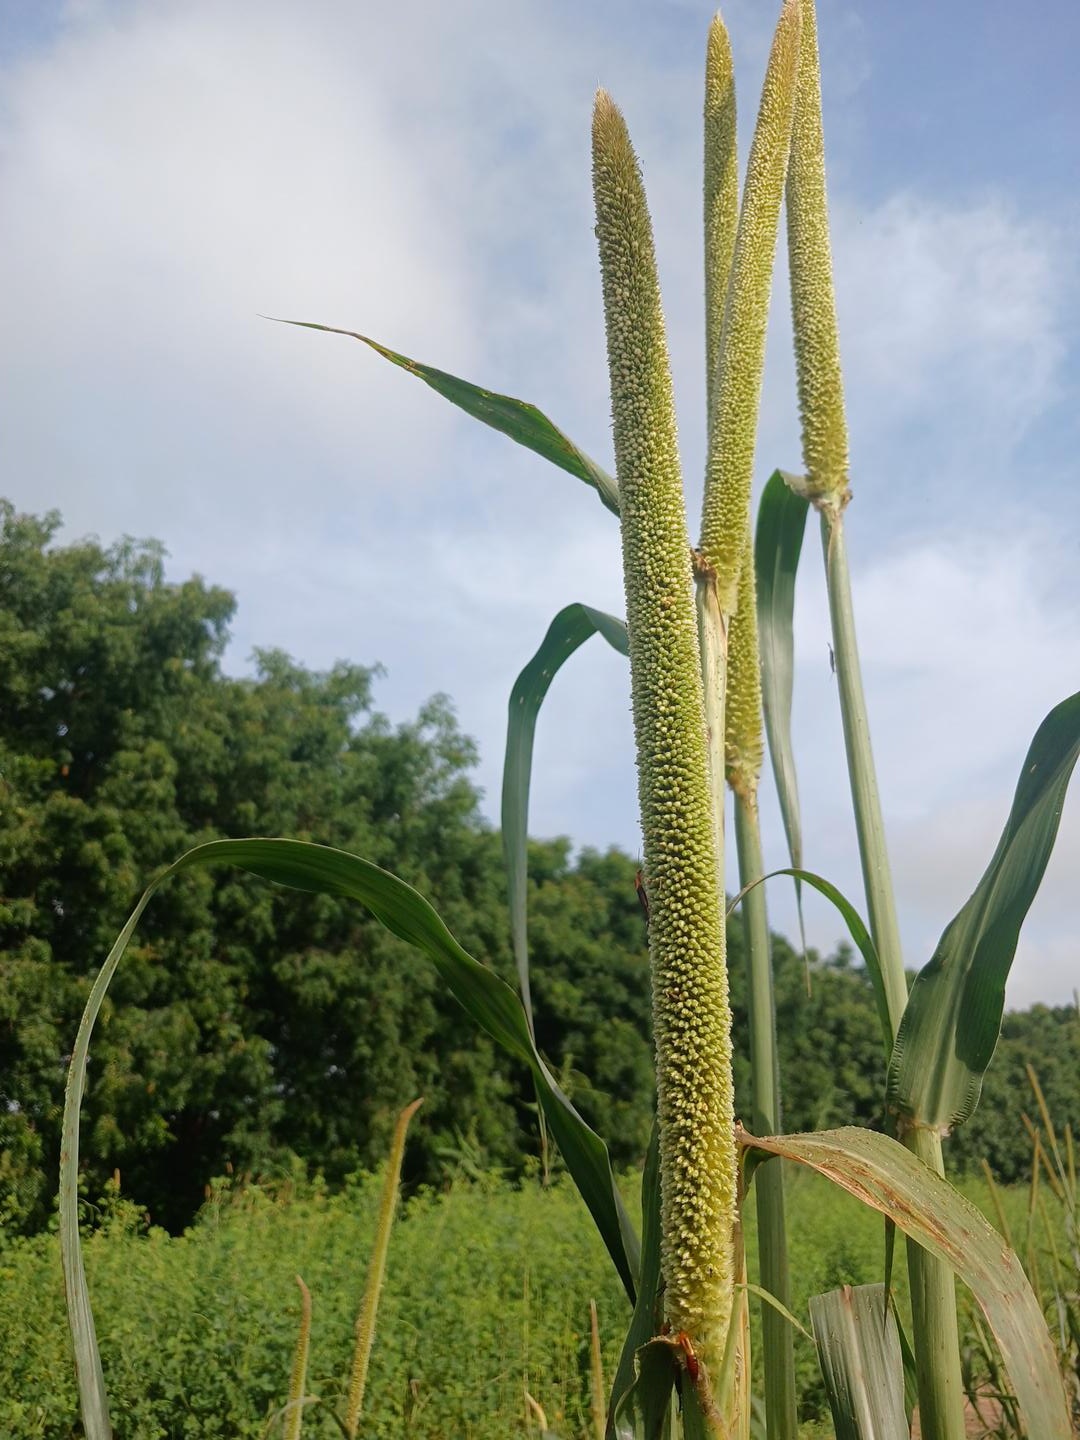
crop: pearl millet
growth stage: filling grain
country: Senegal
